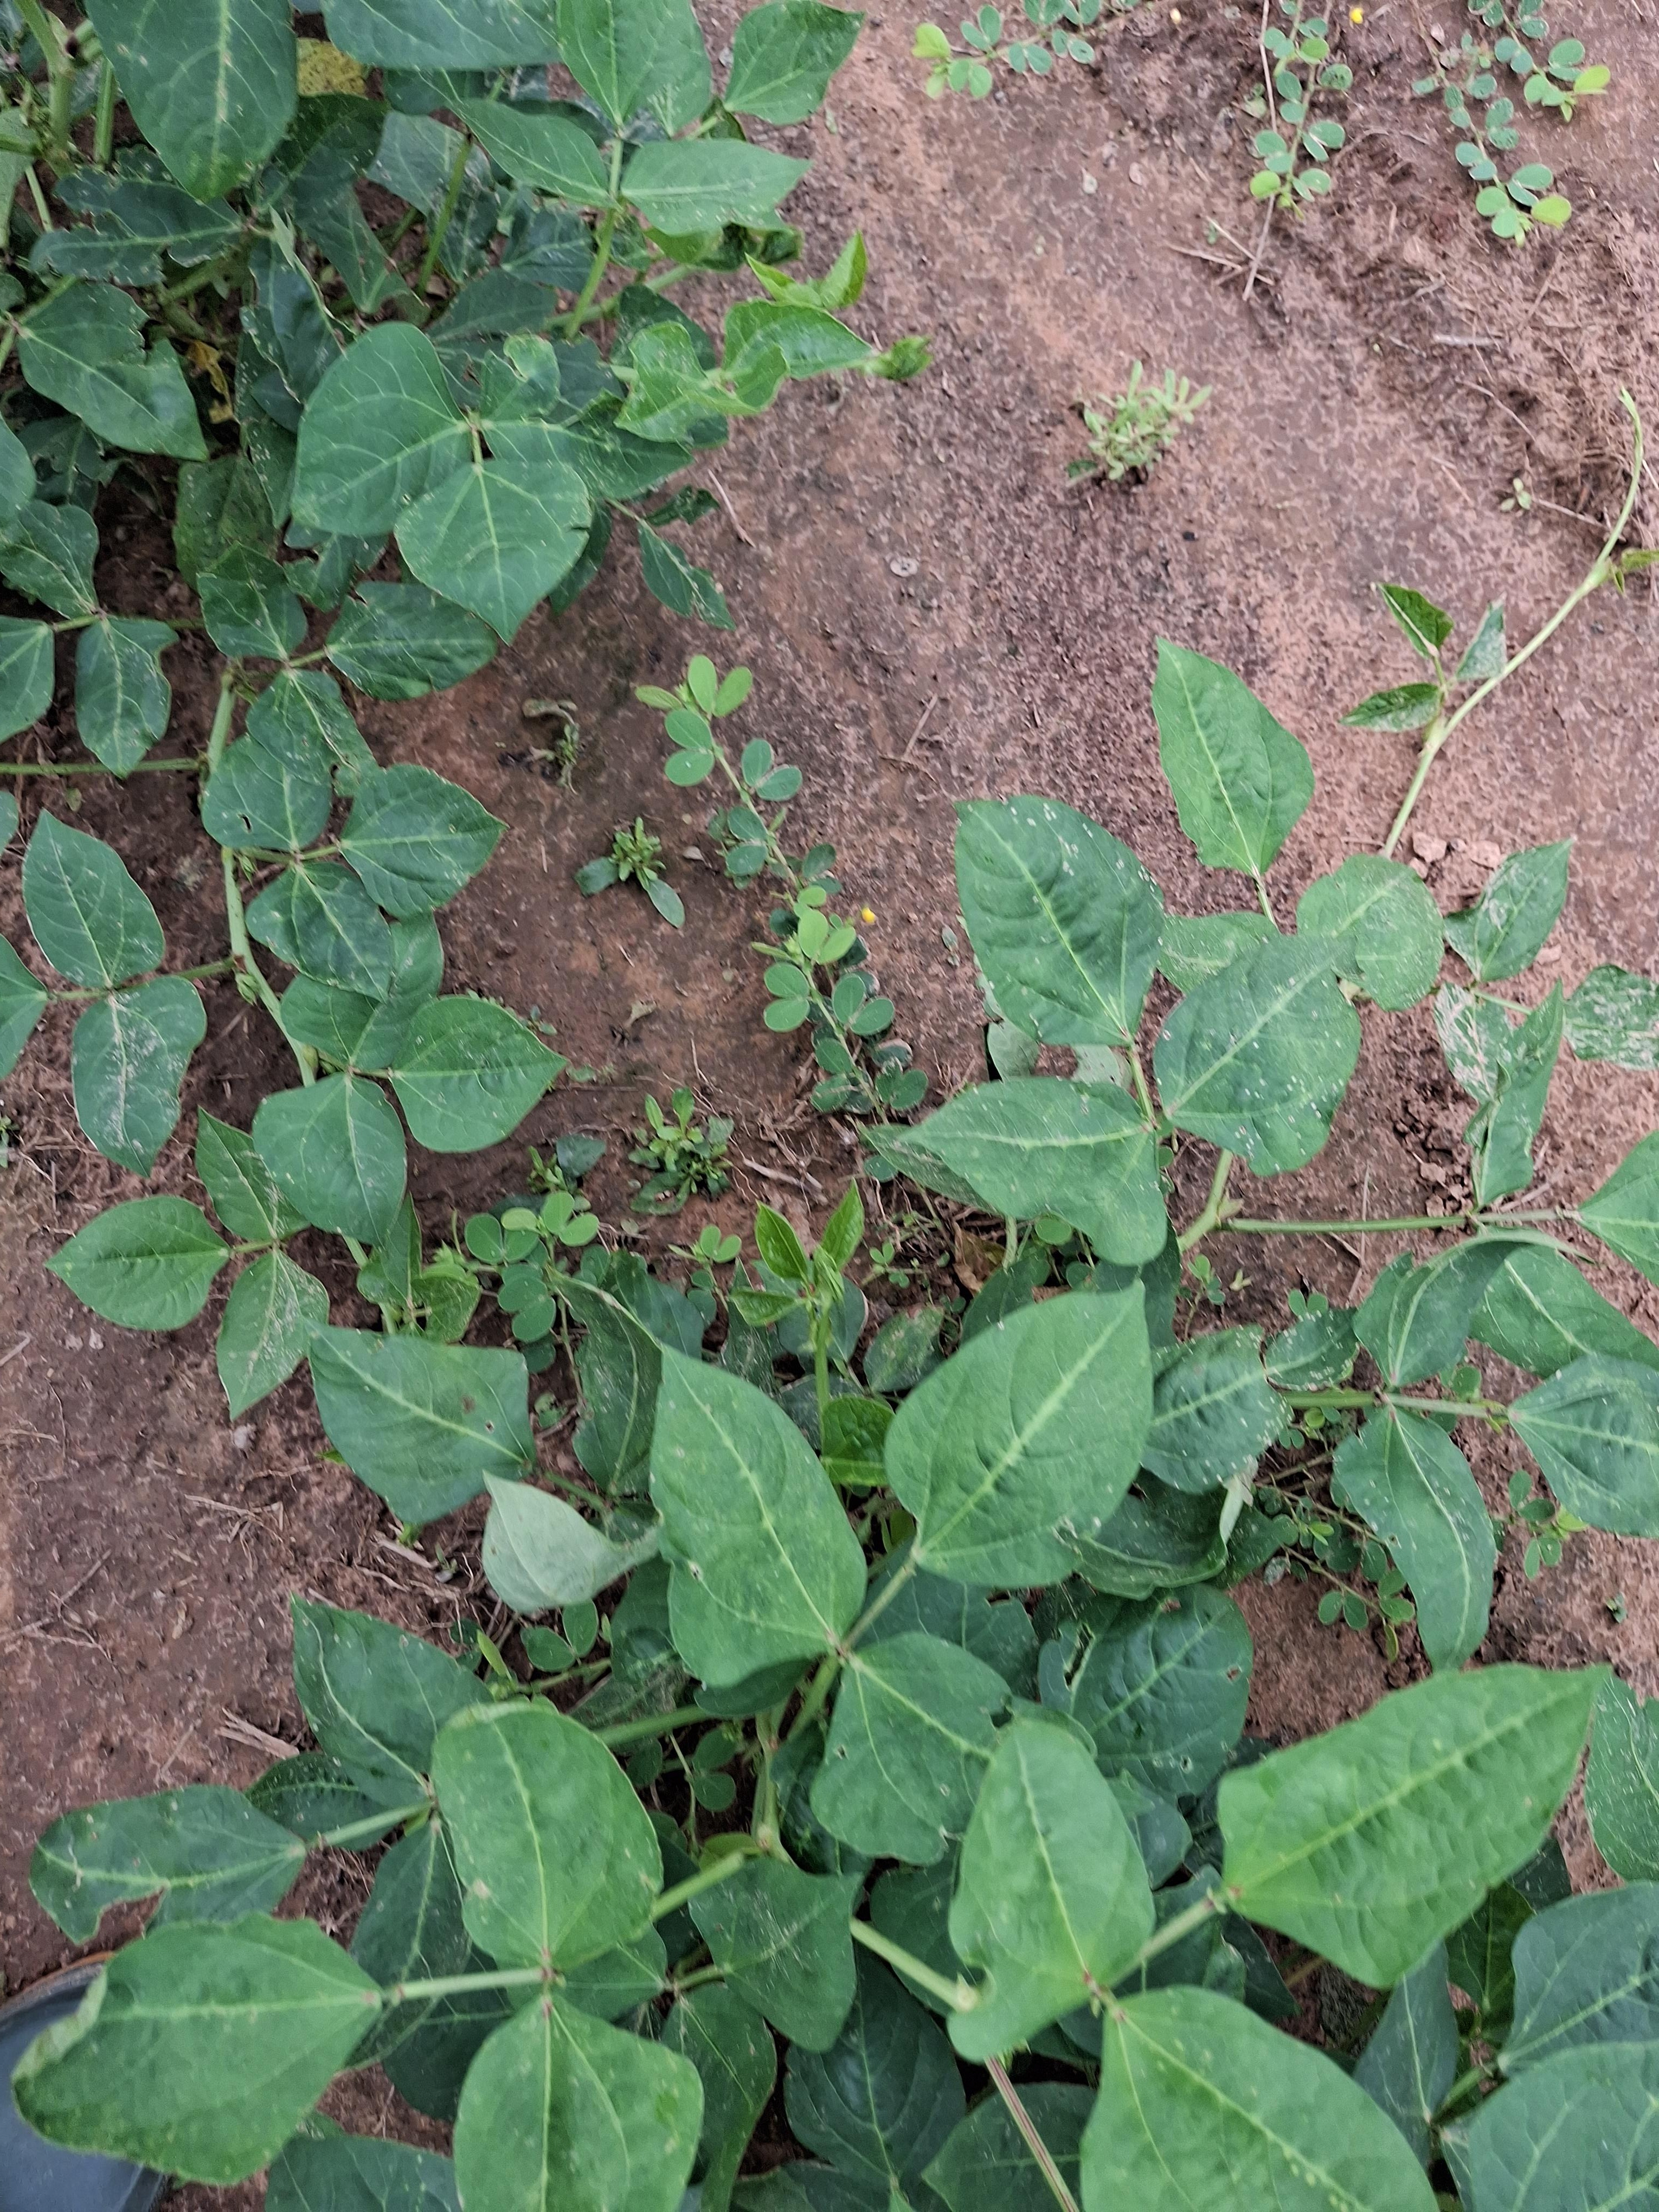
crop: cowpea
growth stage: vegetative
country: Nigeria
